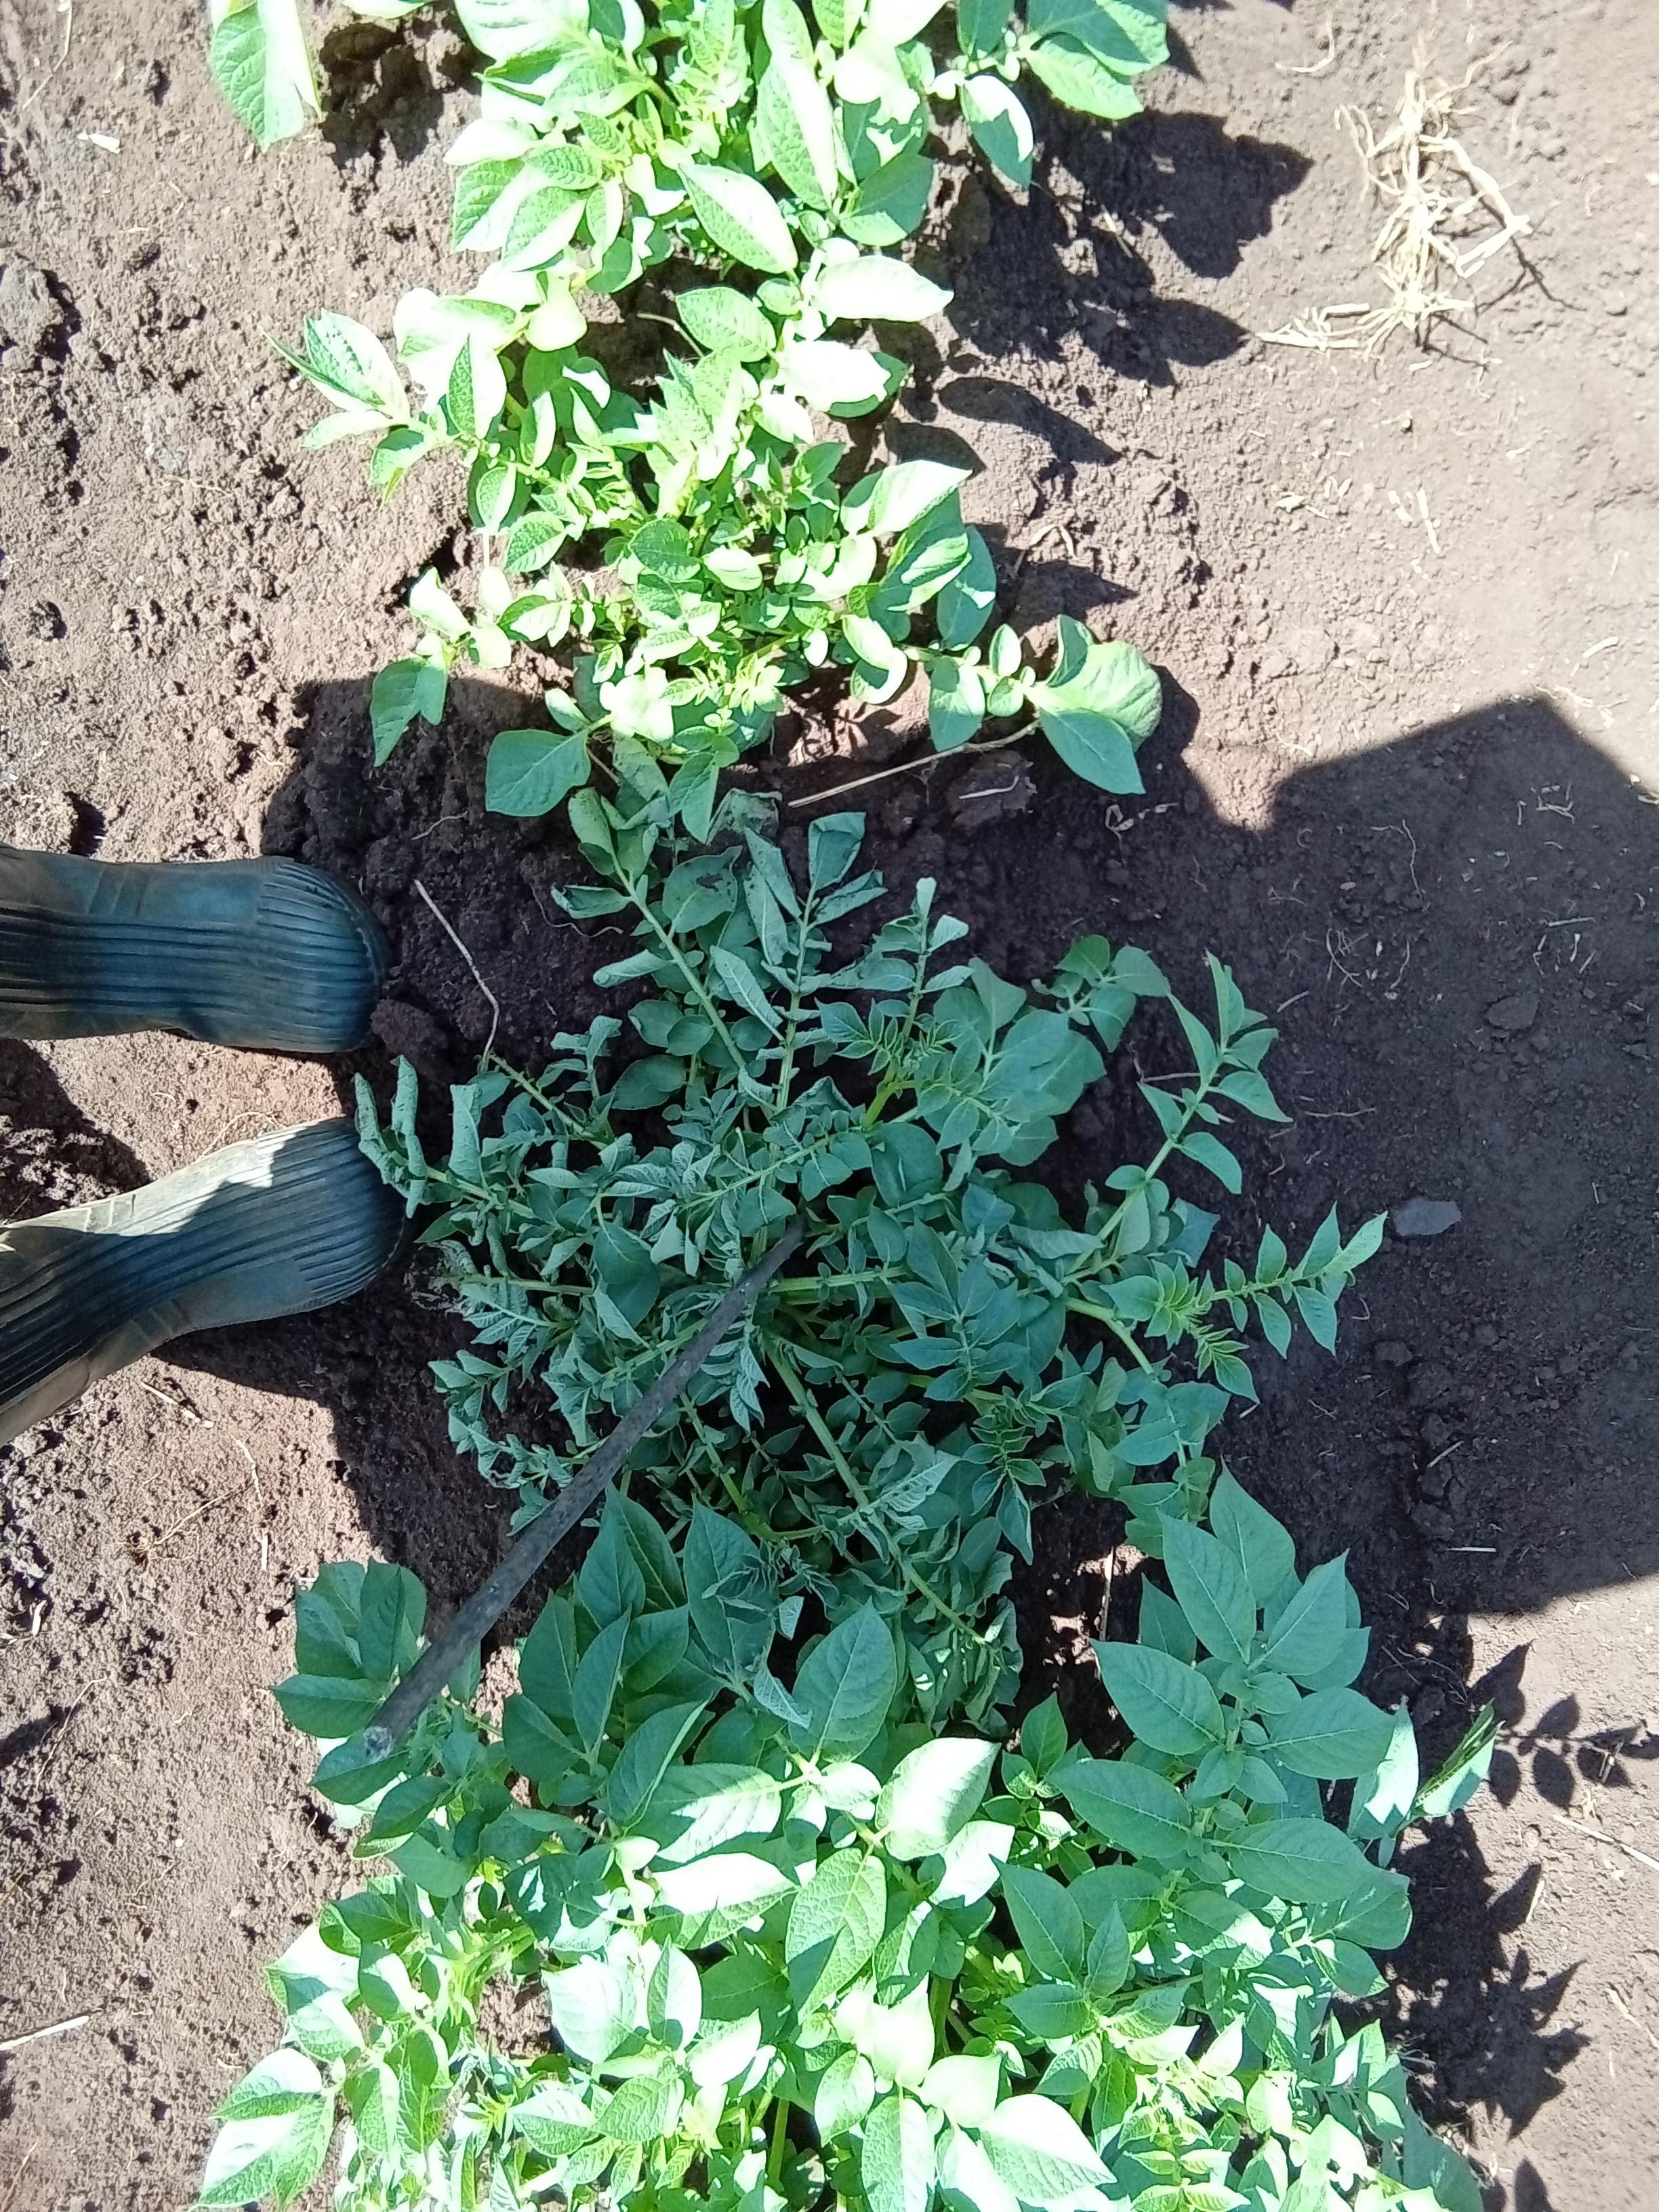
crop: potato
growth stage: vegetative
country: Kenya
